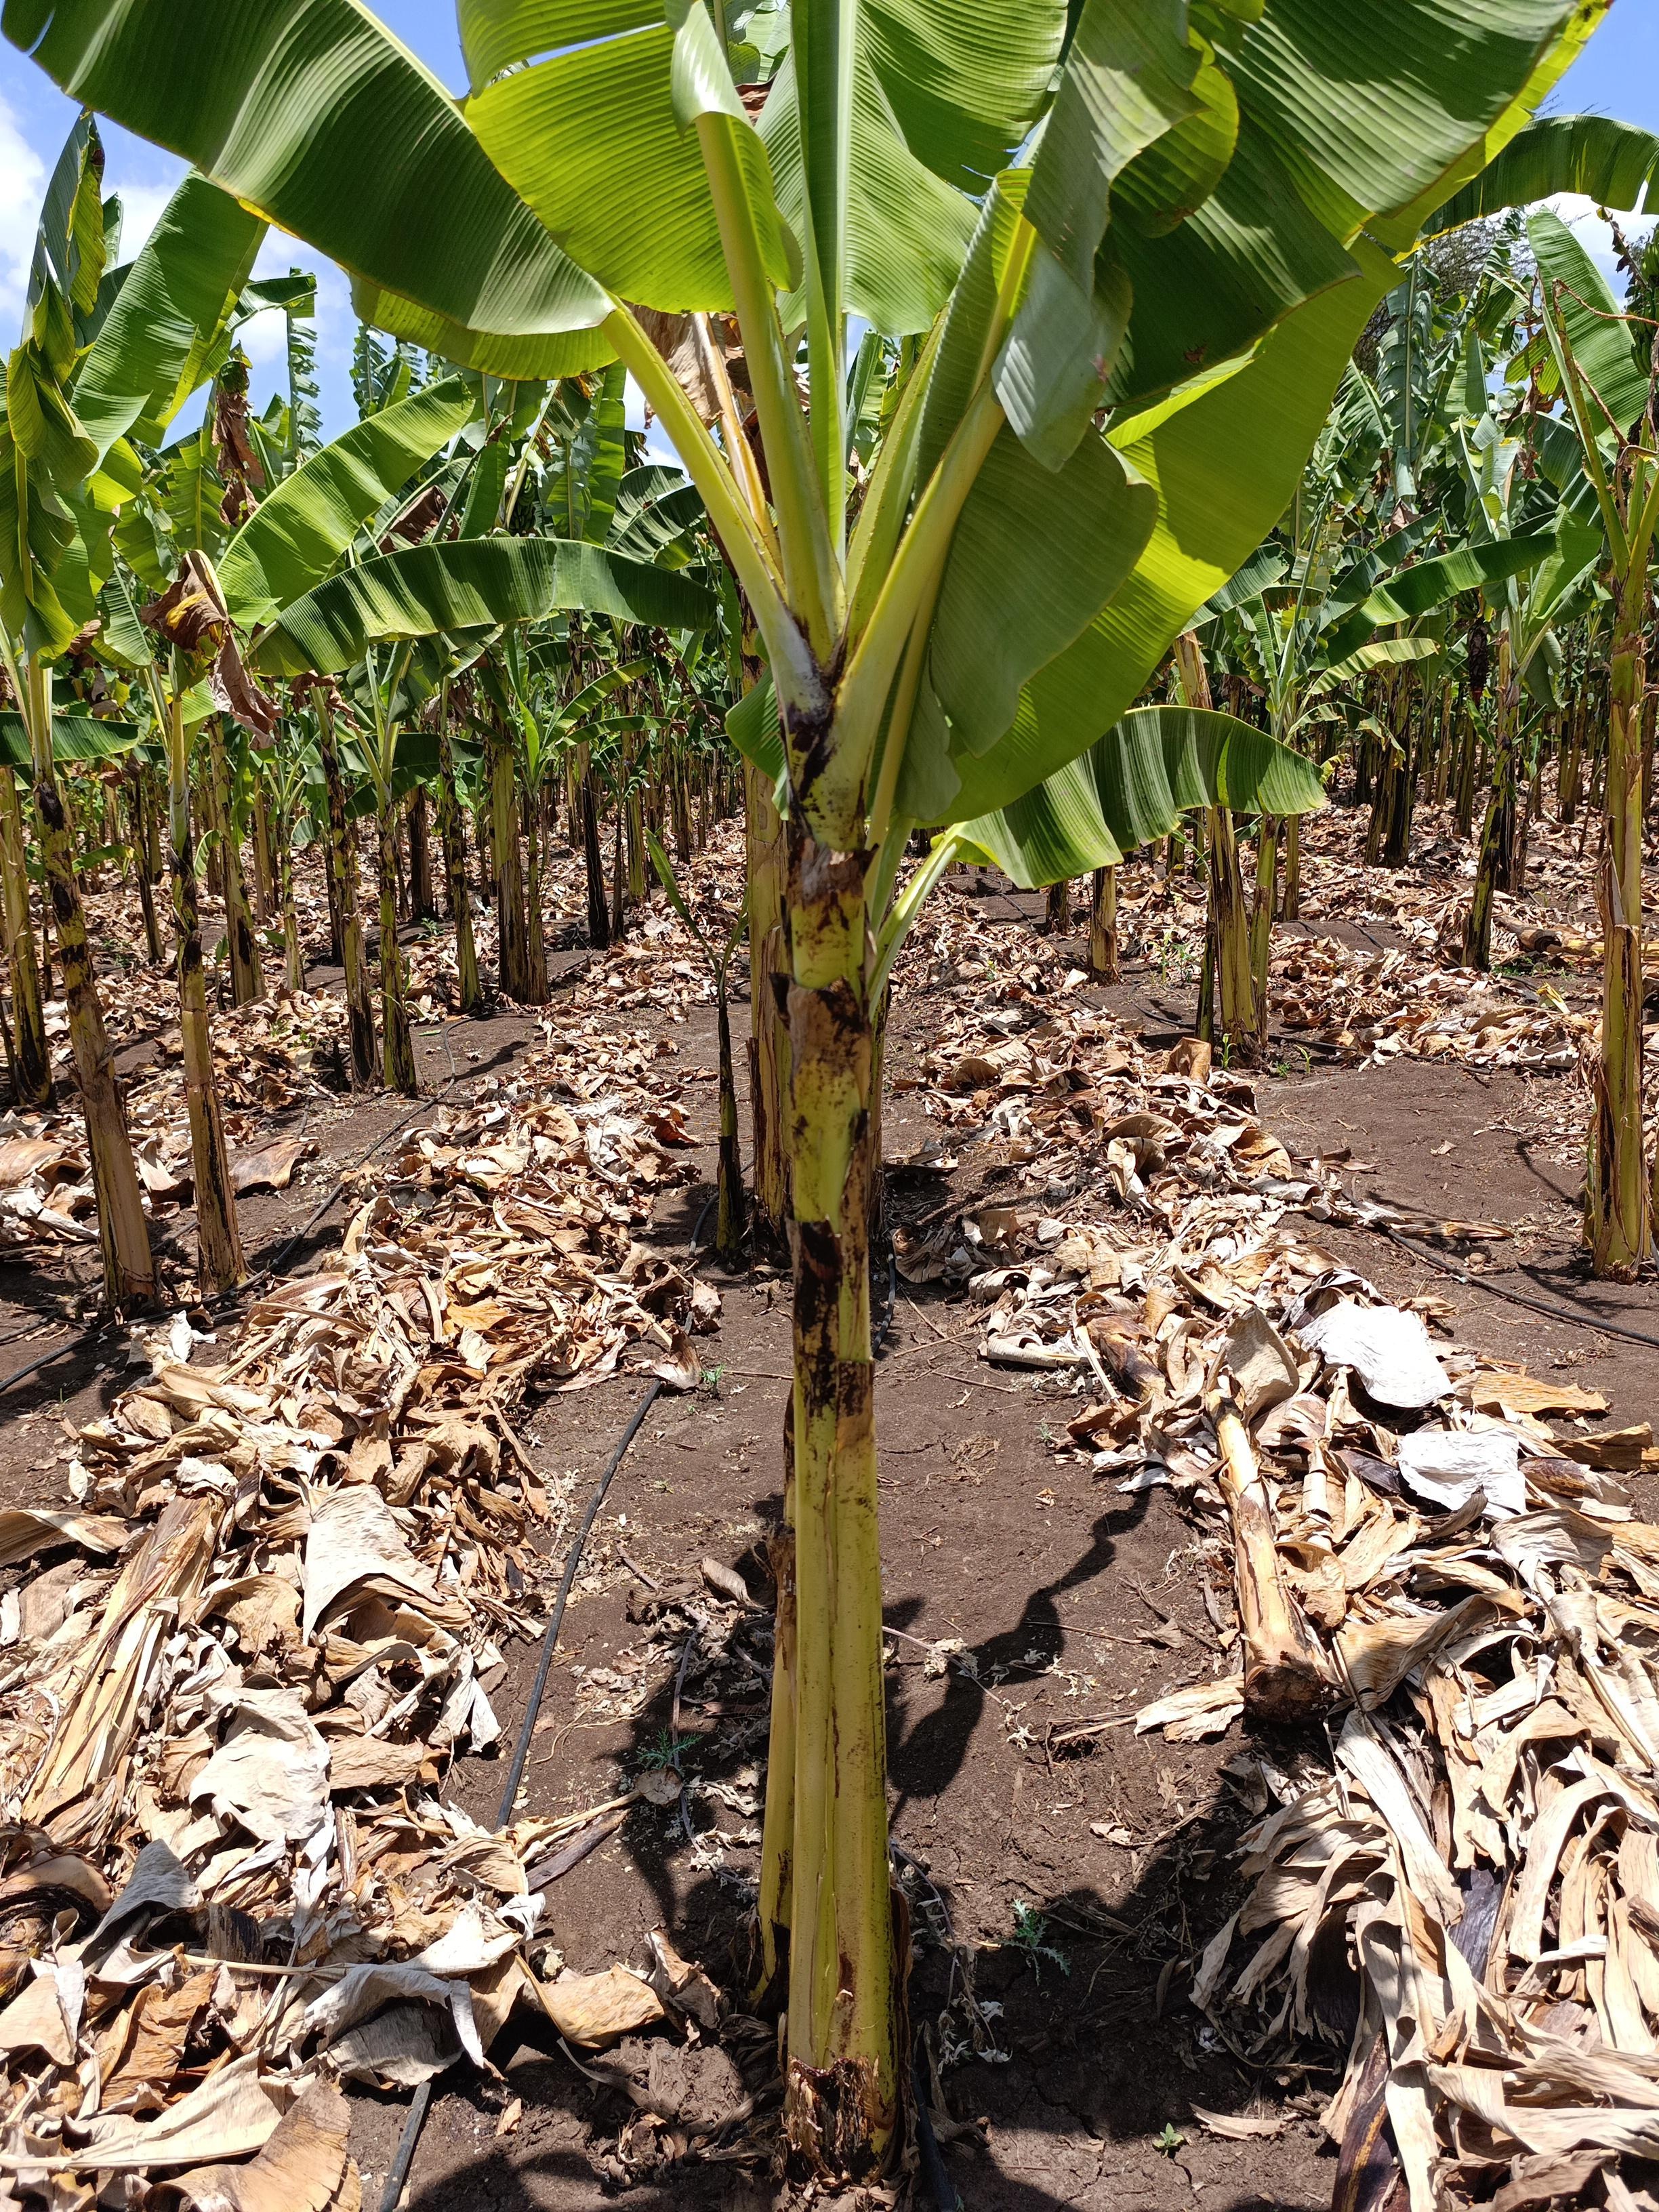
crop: banana
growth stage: vegetative
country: Tanzania
